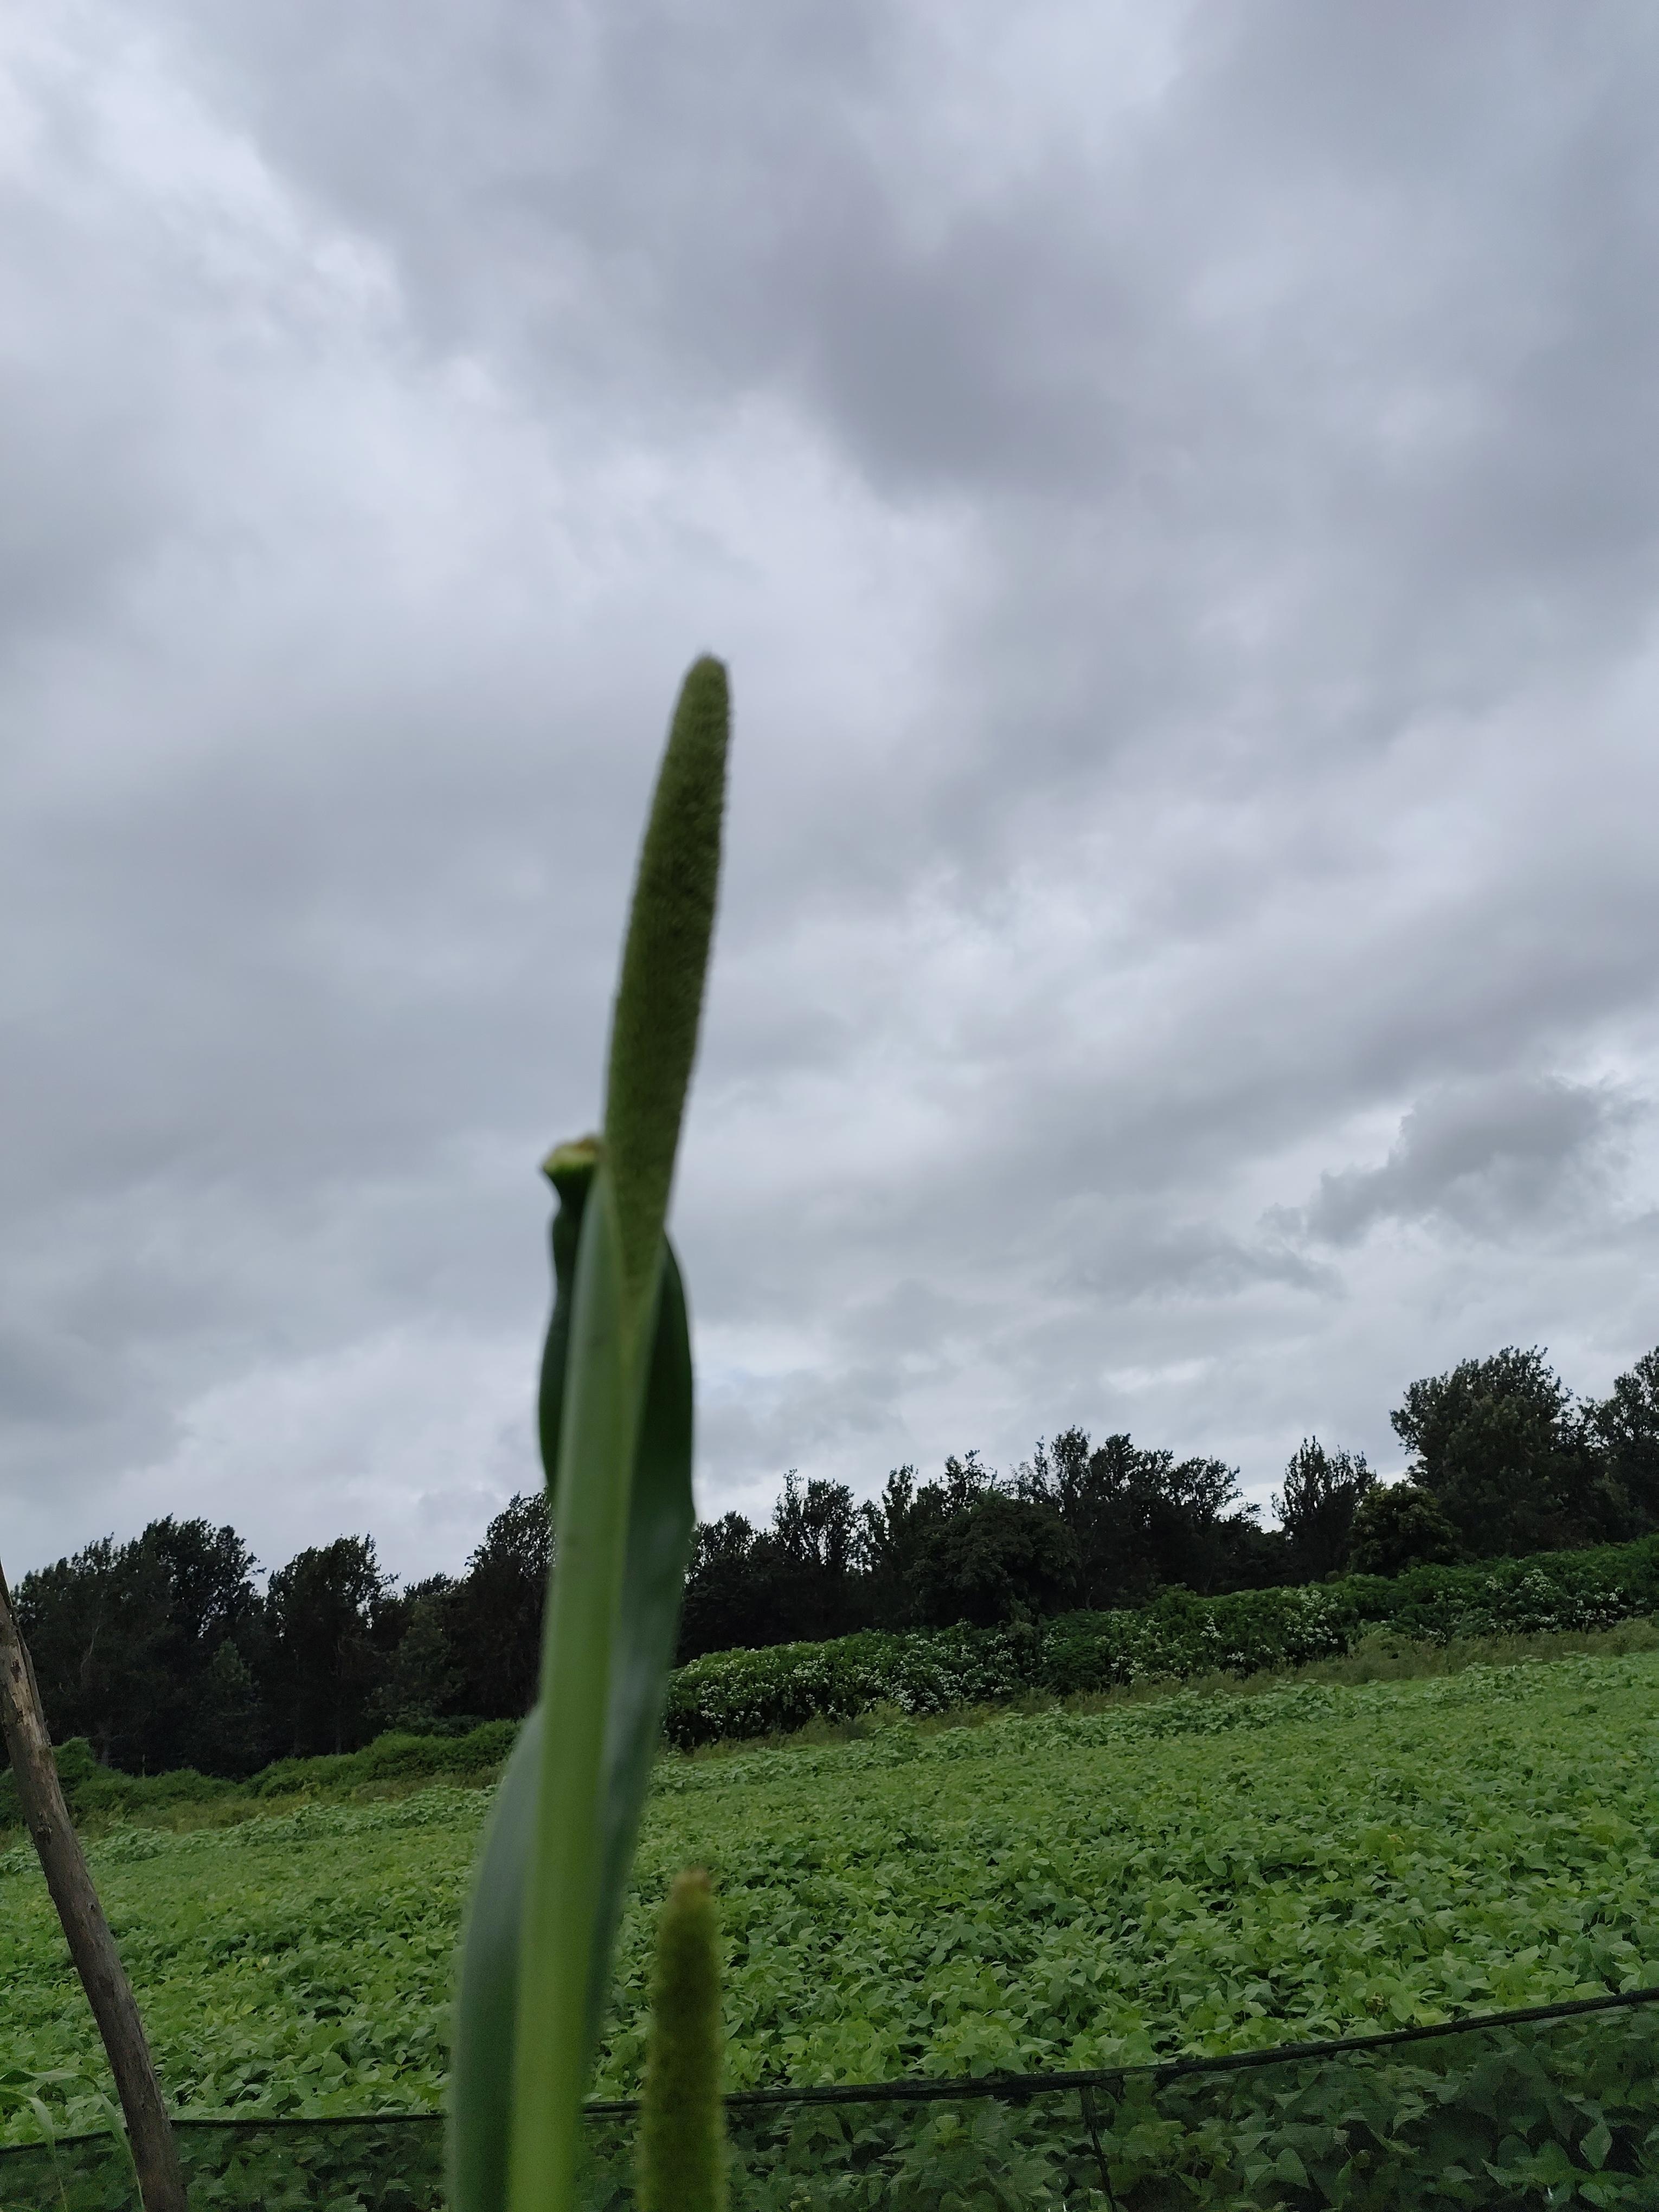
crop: pearl millet
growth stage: heading tuber
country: Tanzania
